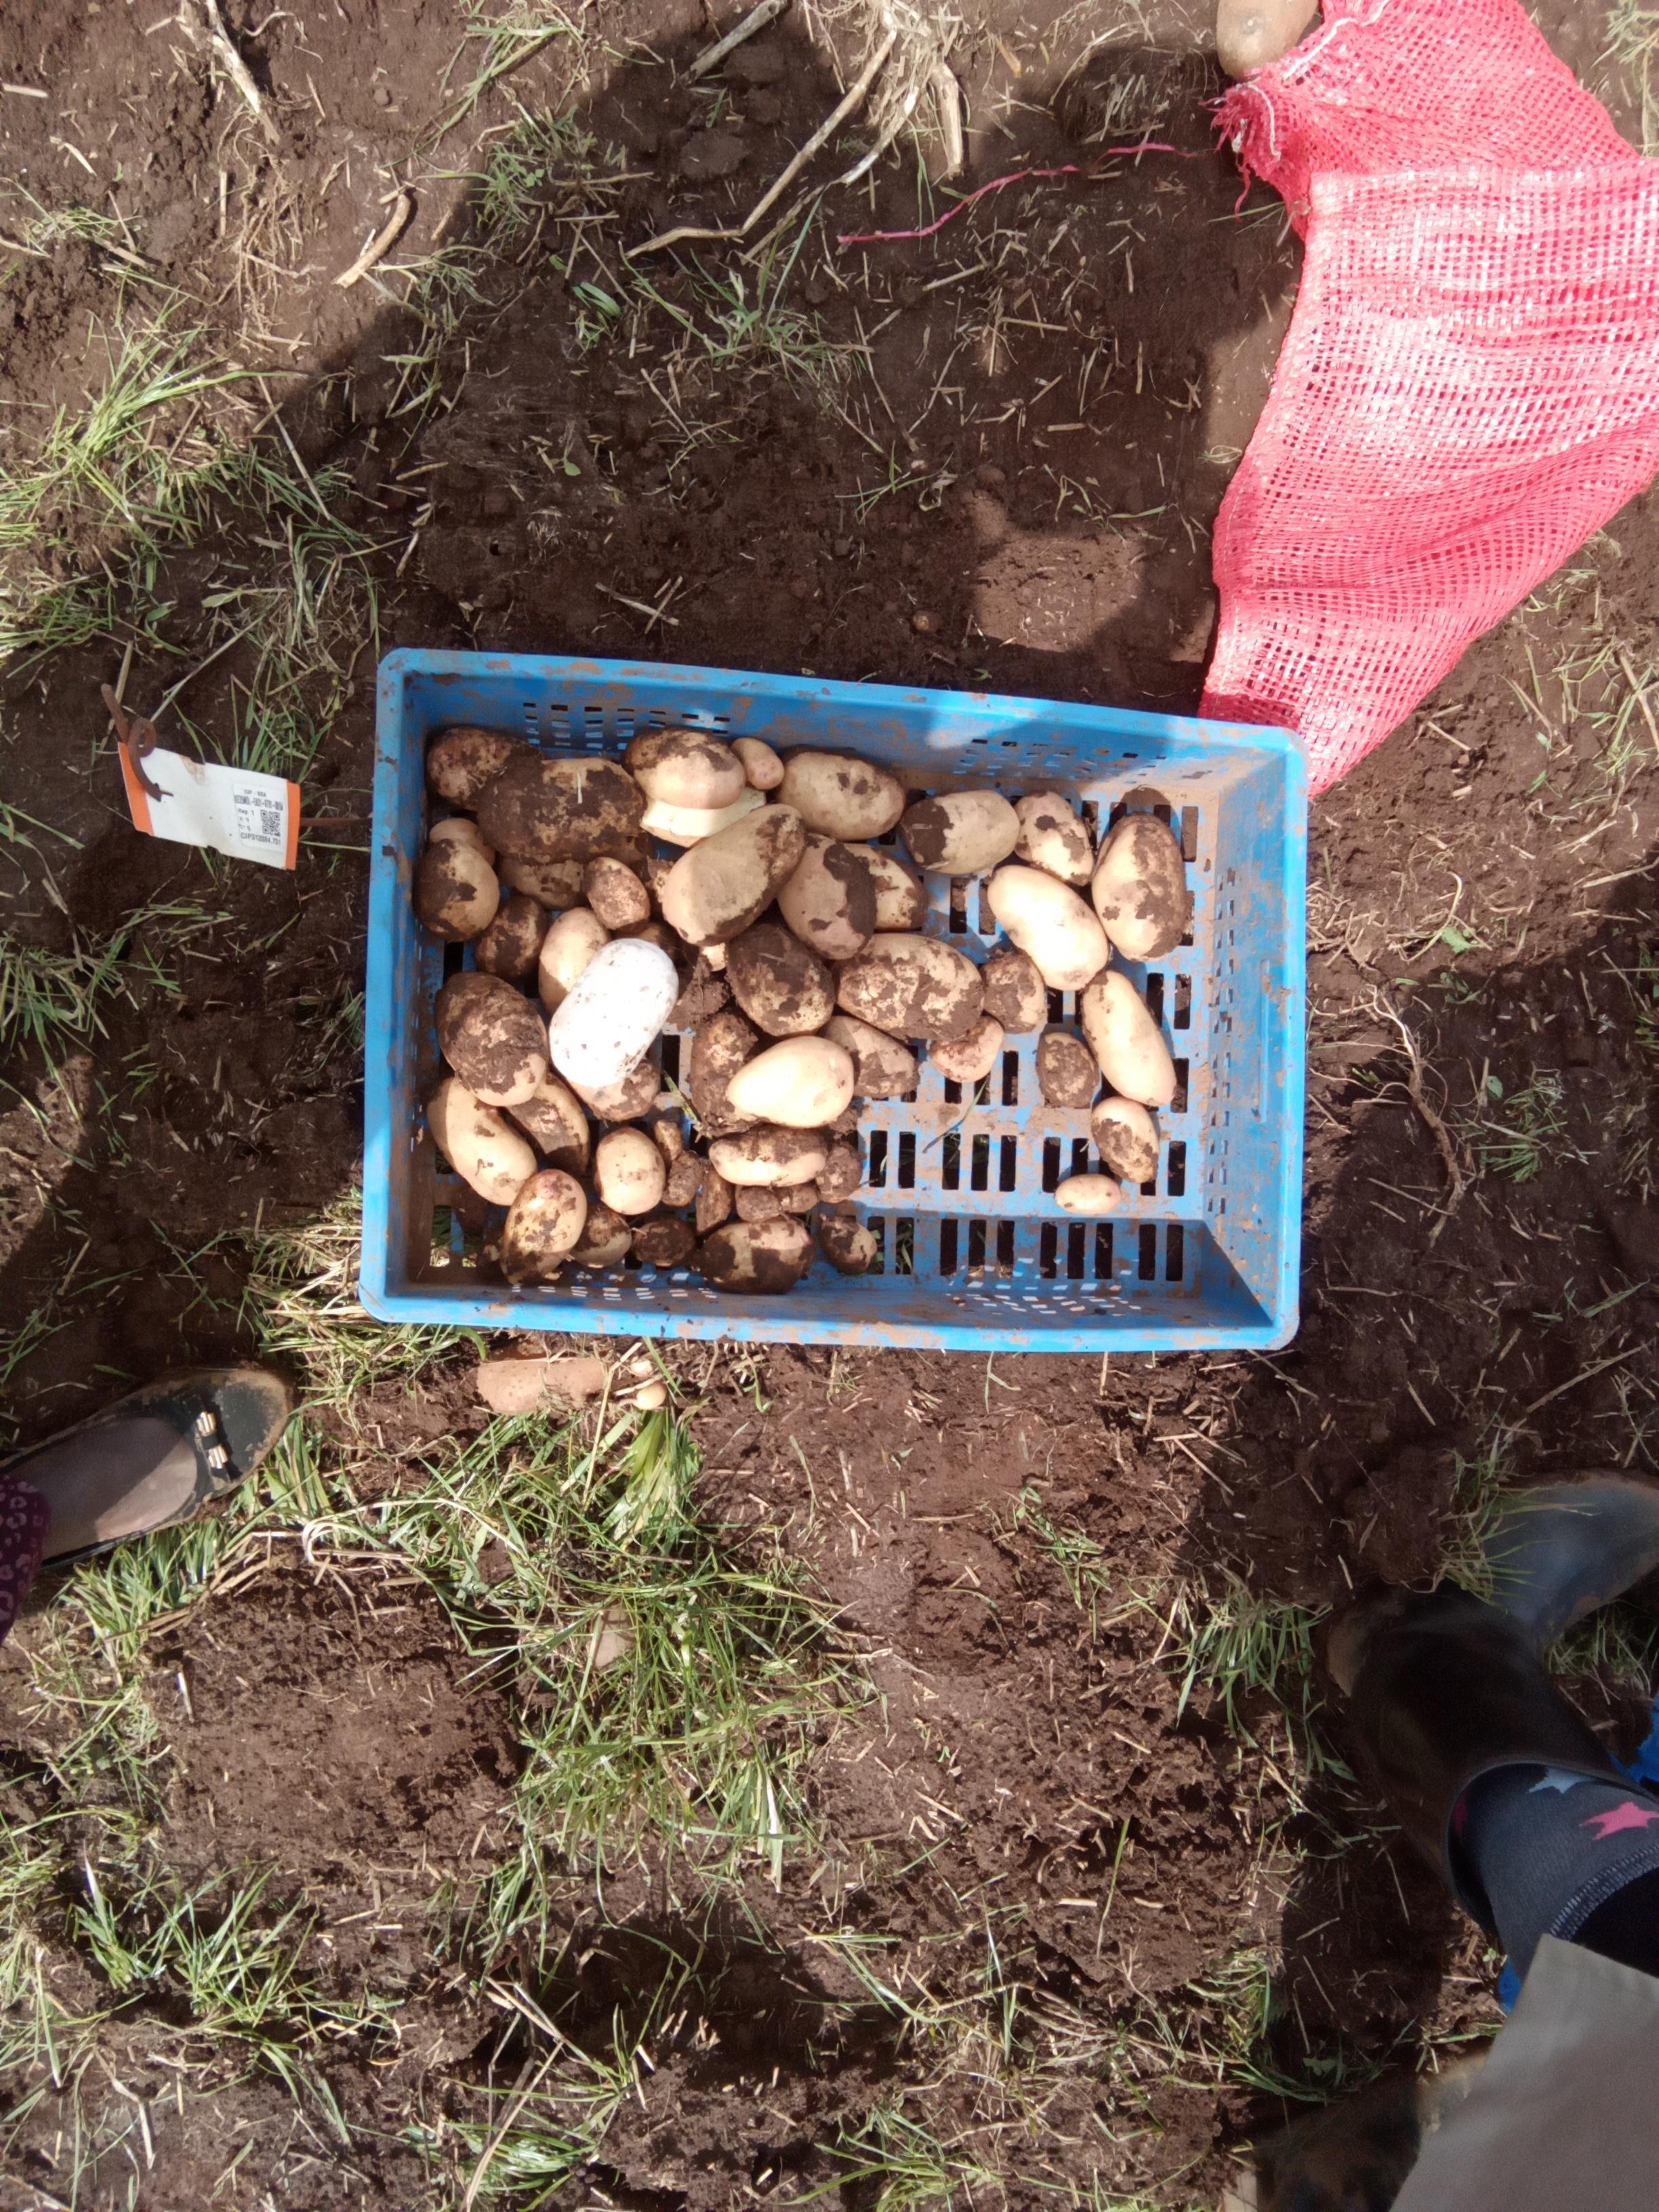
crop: potato
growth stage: harvest
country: Kenya
